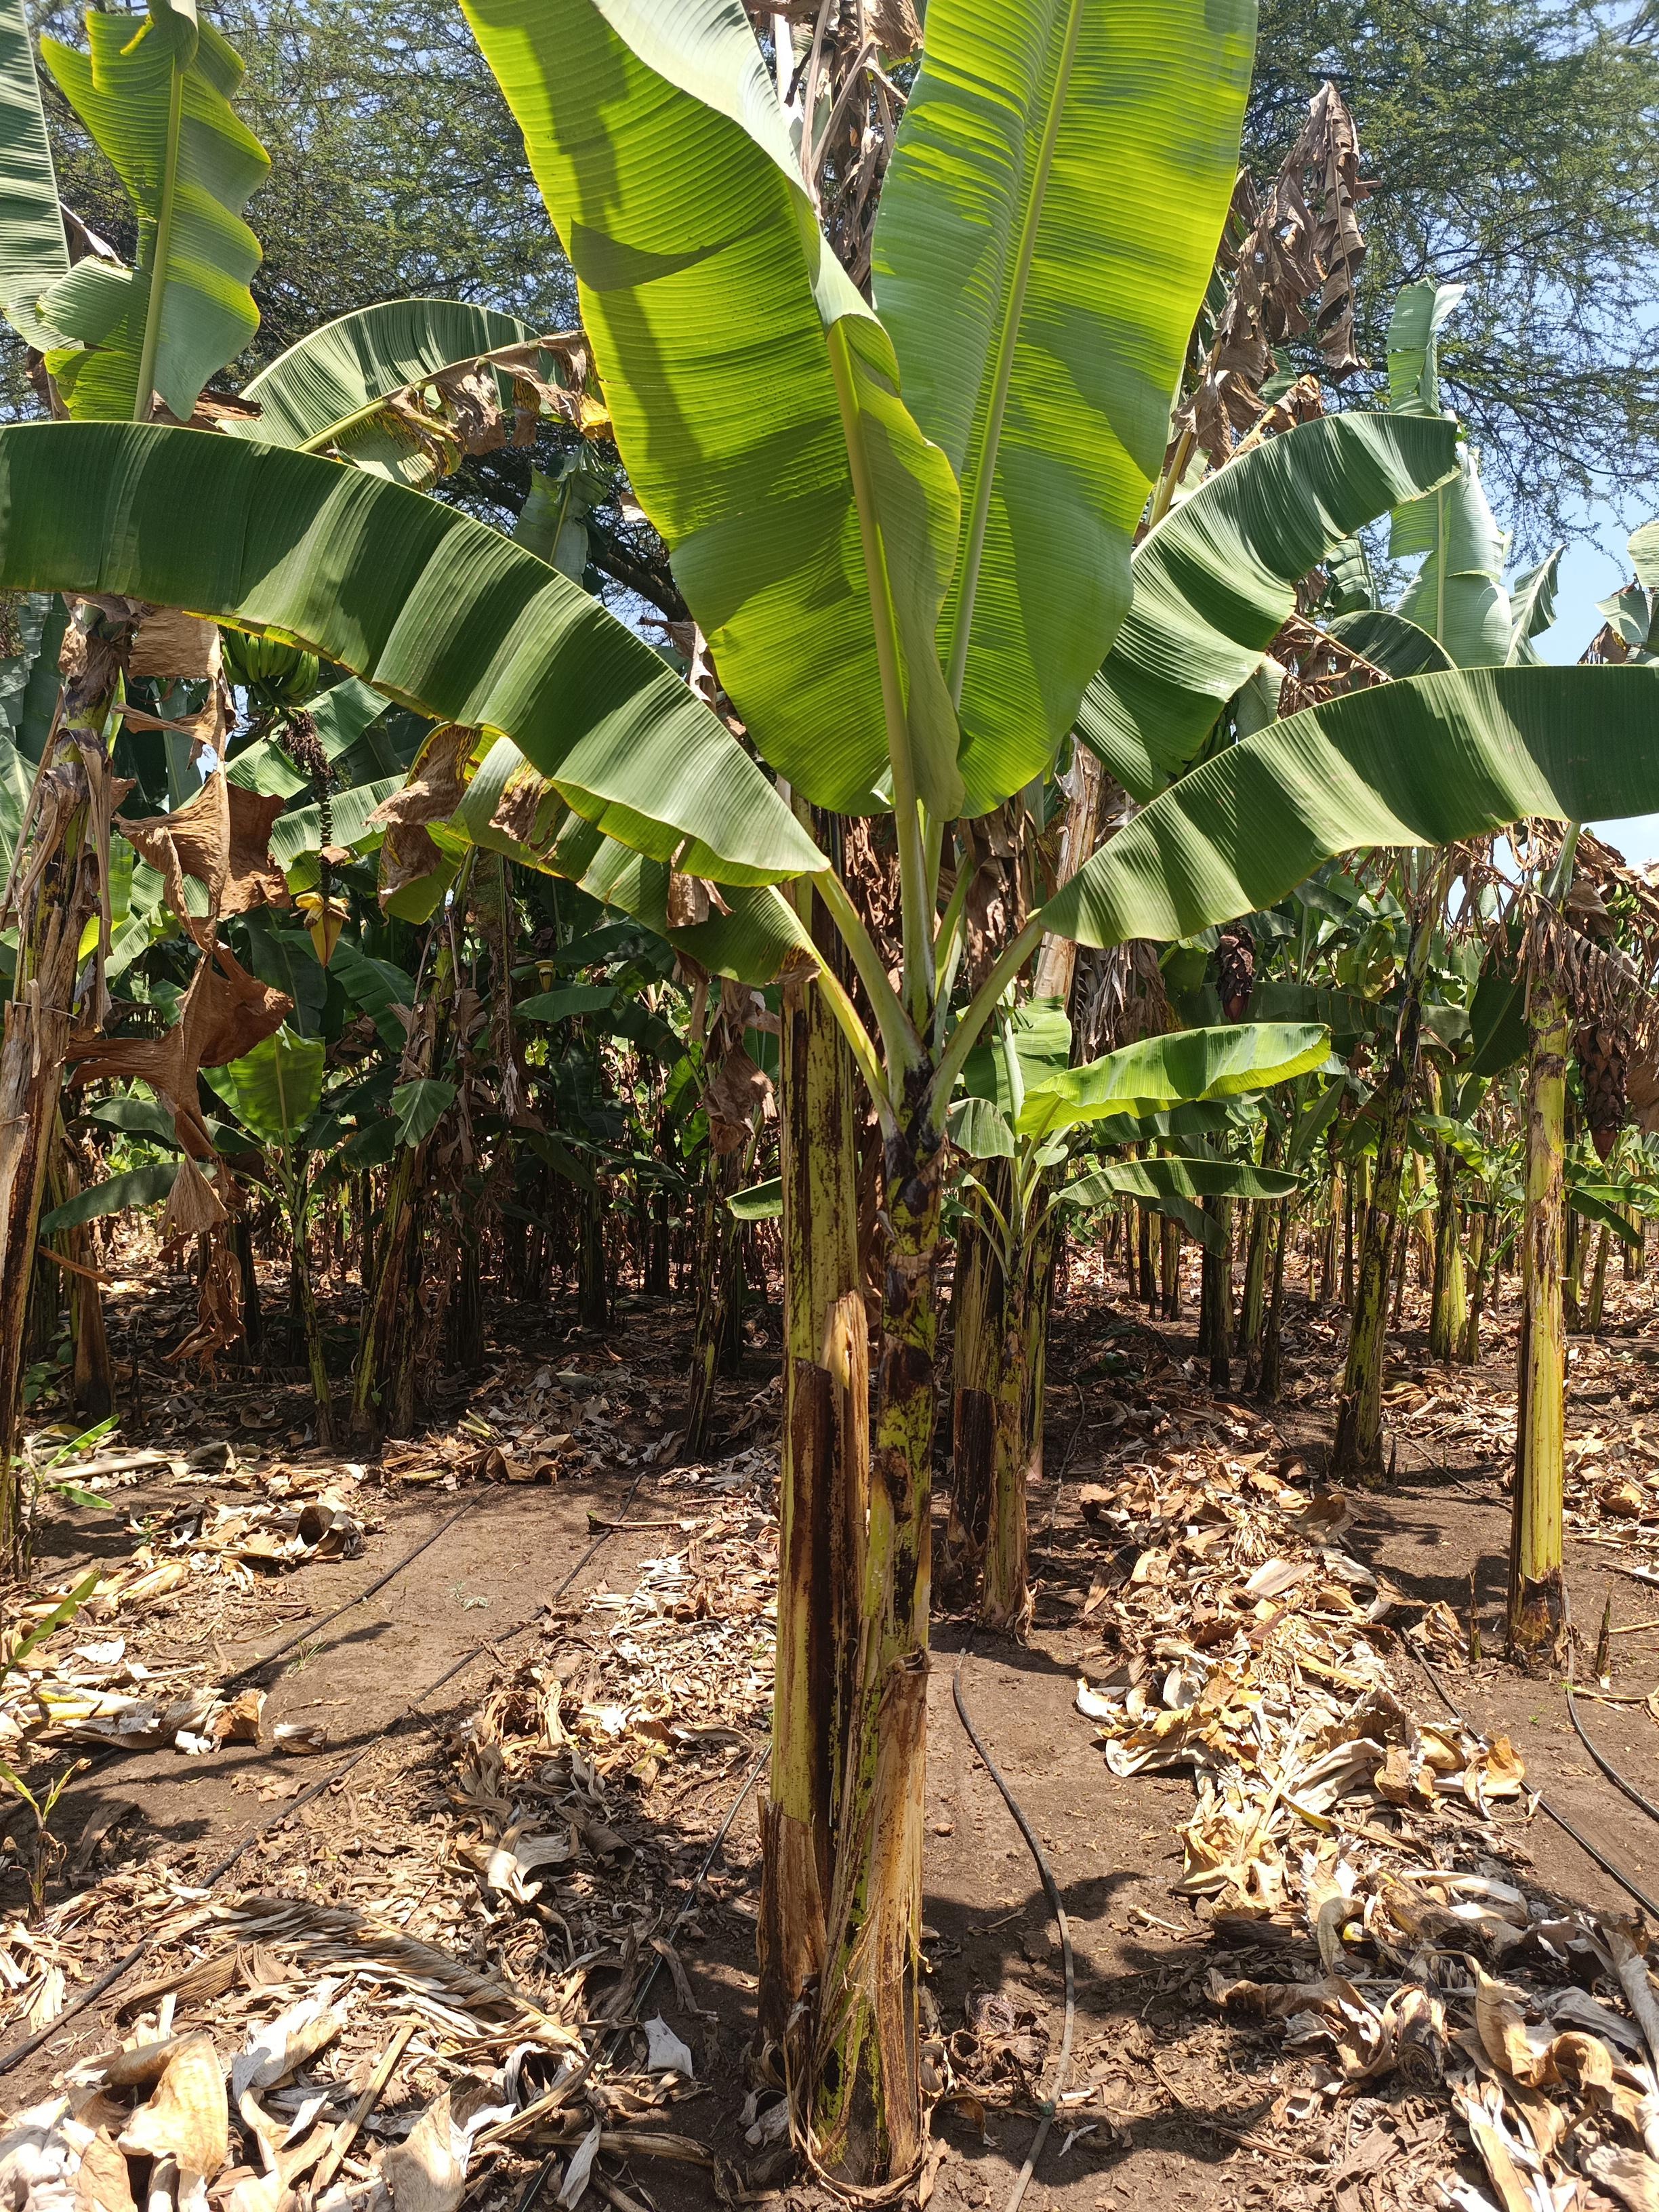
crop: banana
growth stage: maturity
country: Tanzania
